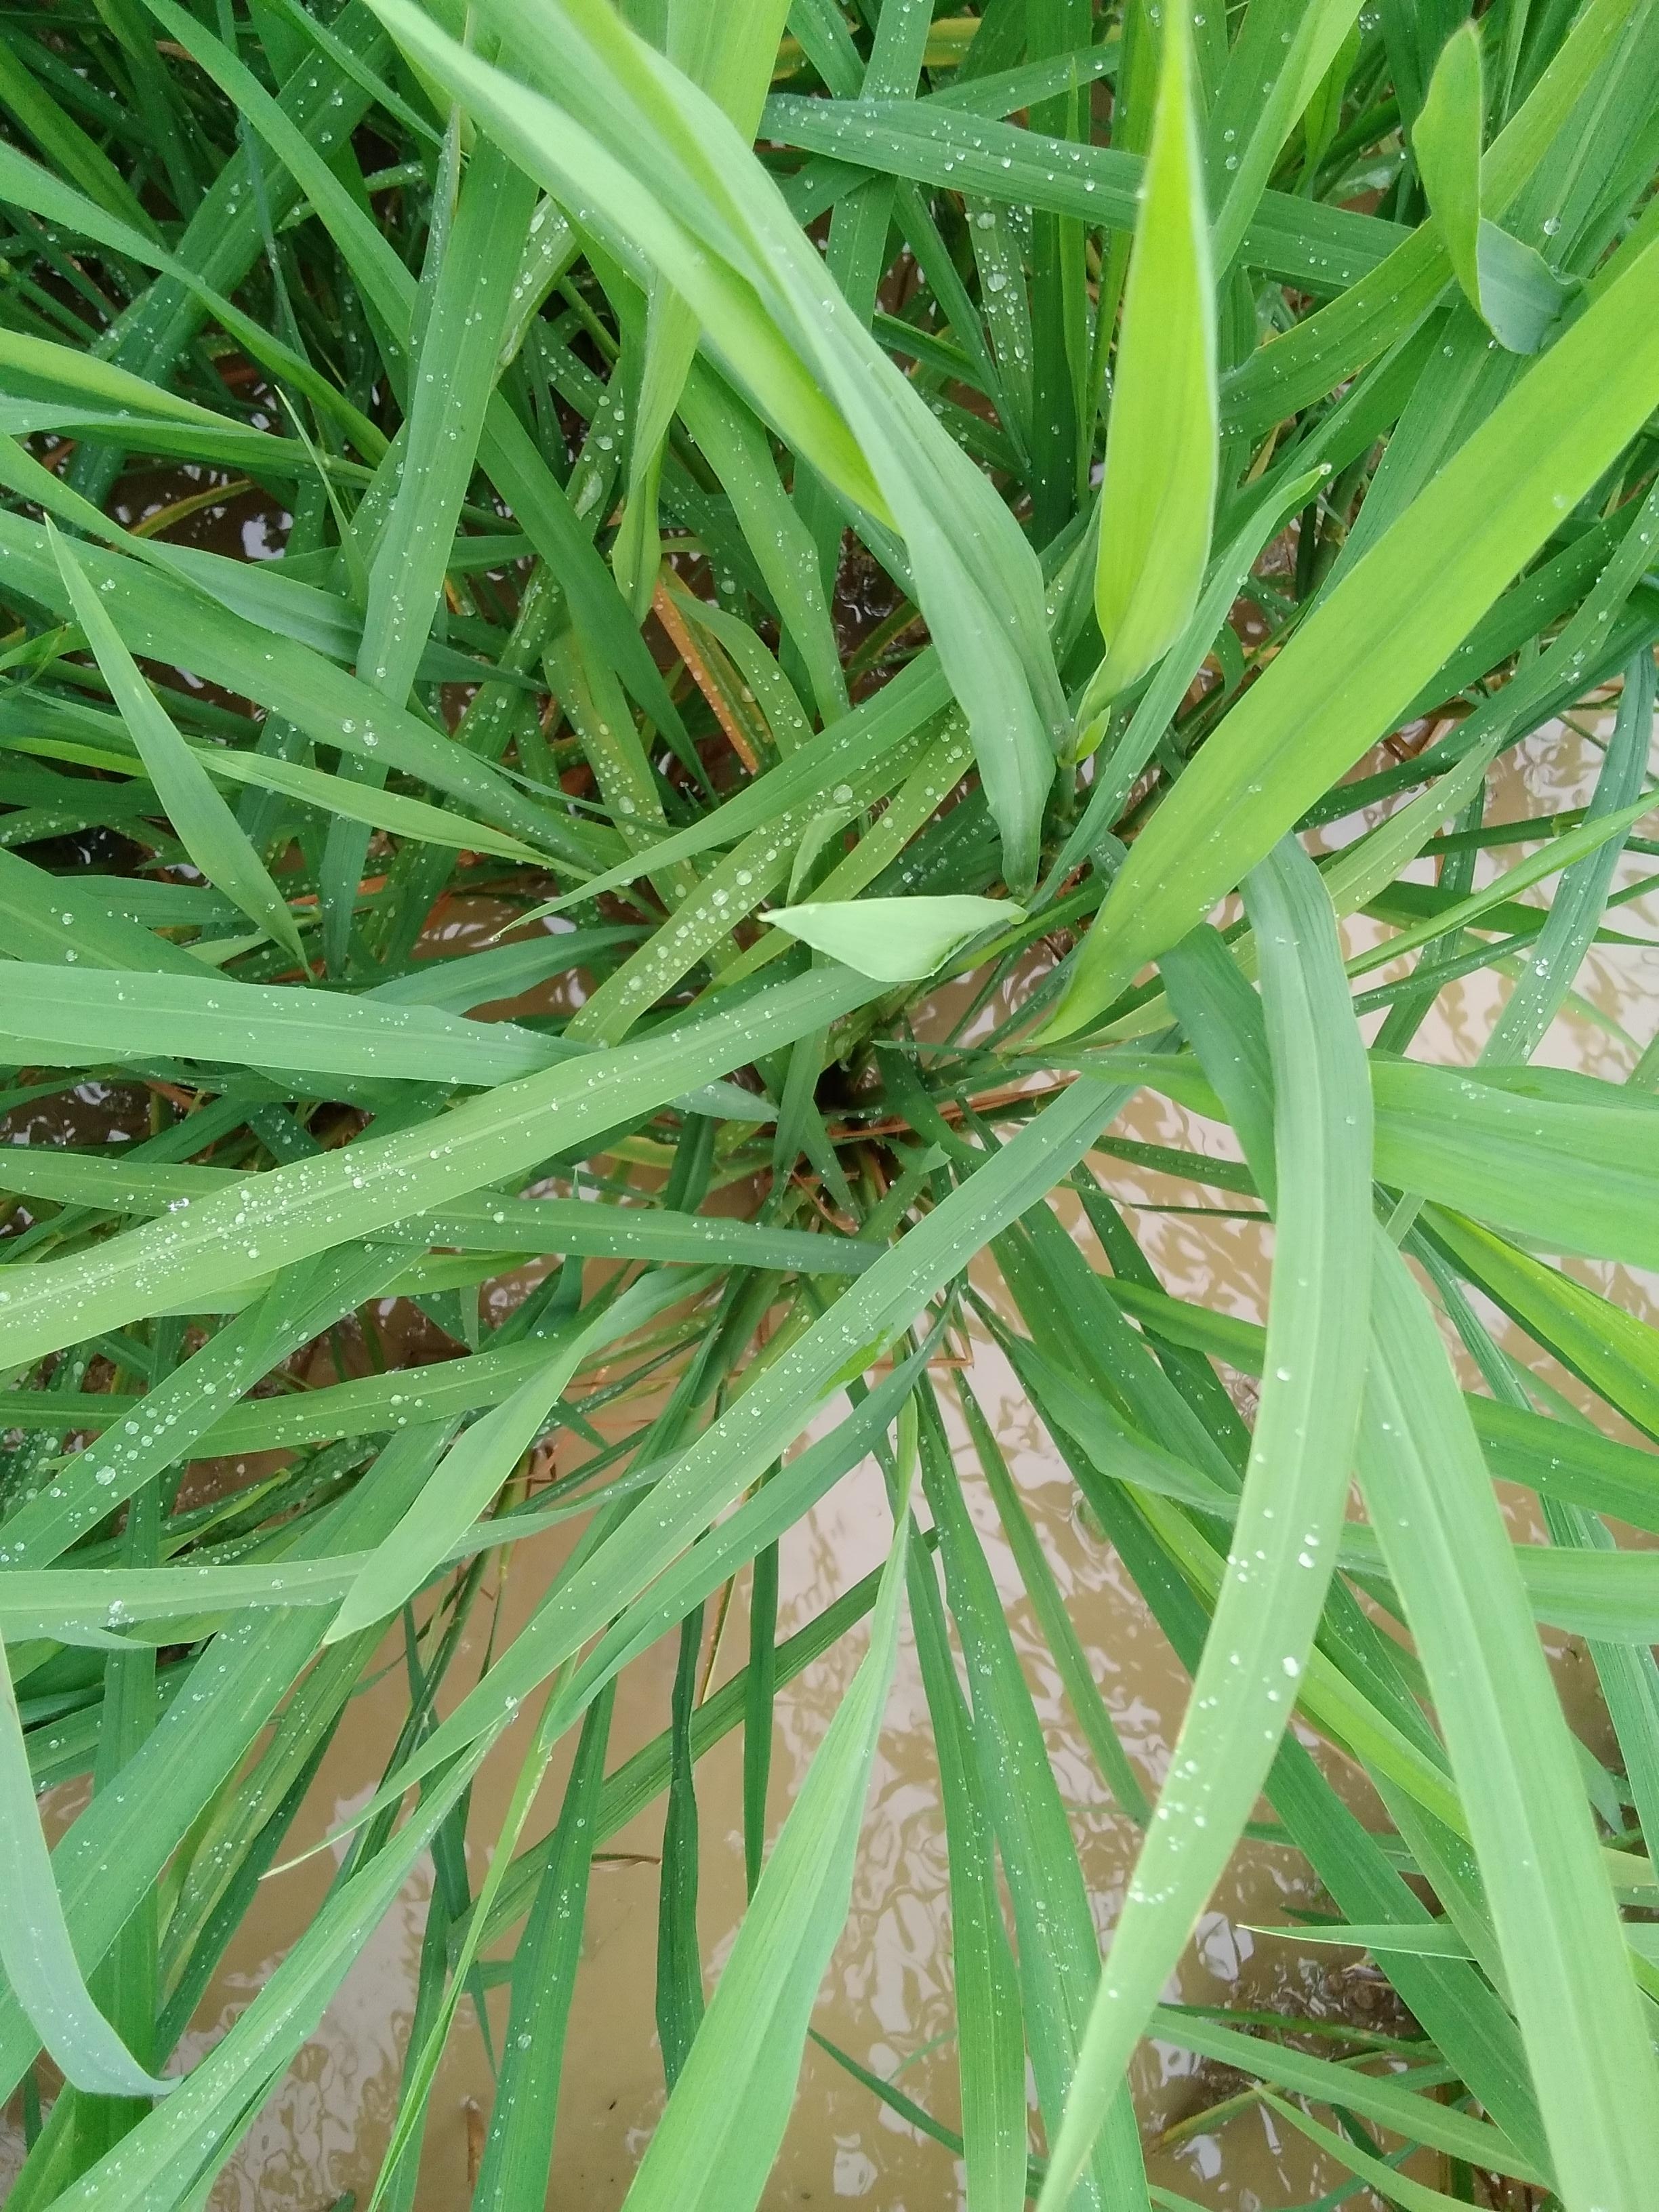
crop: rice
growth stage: elongation stem
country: Nigeria
